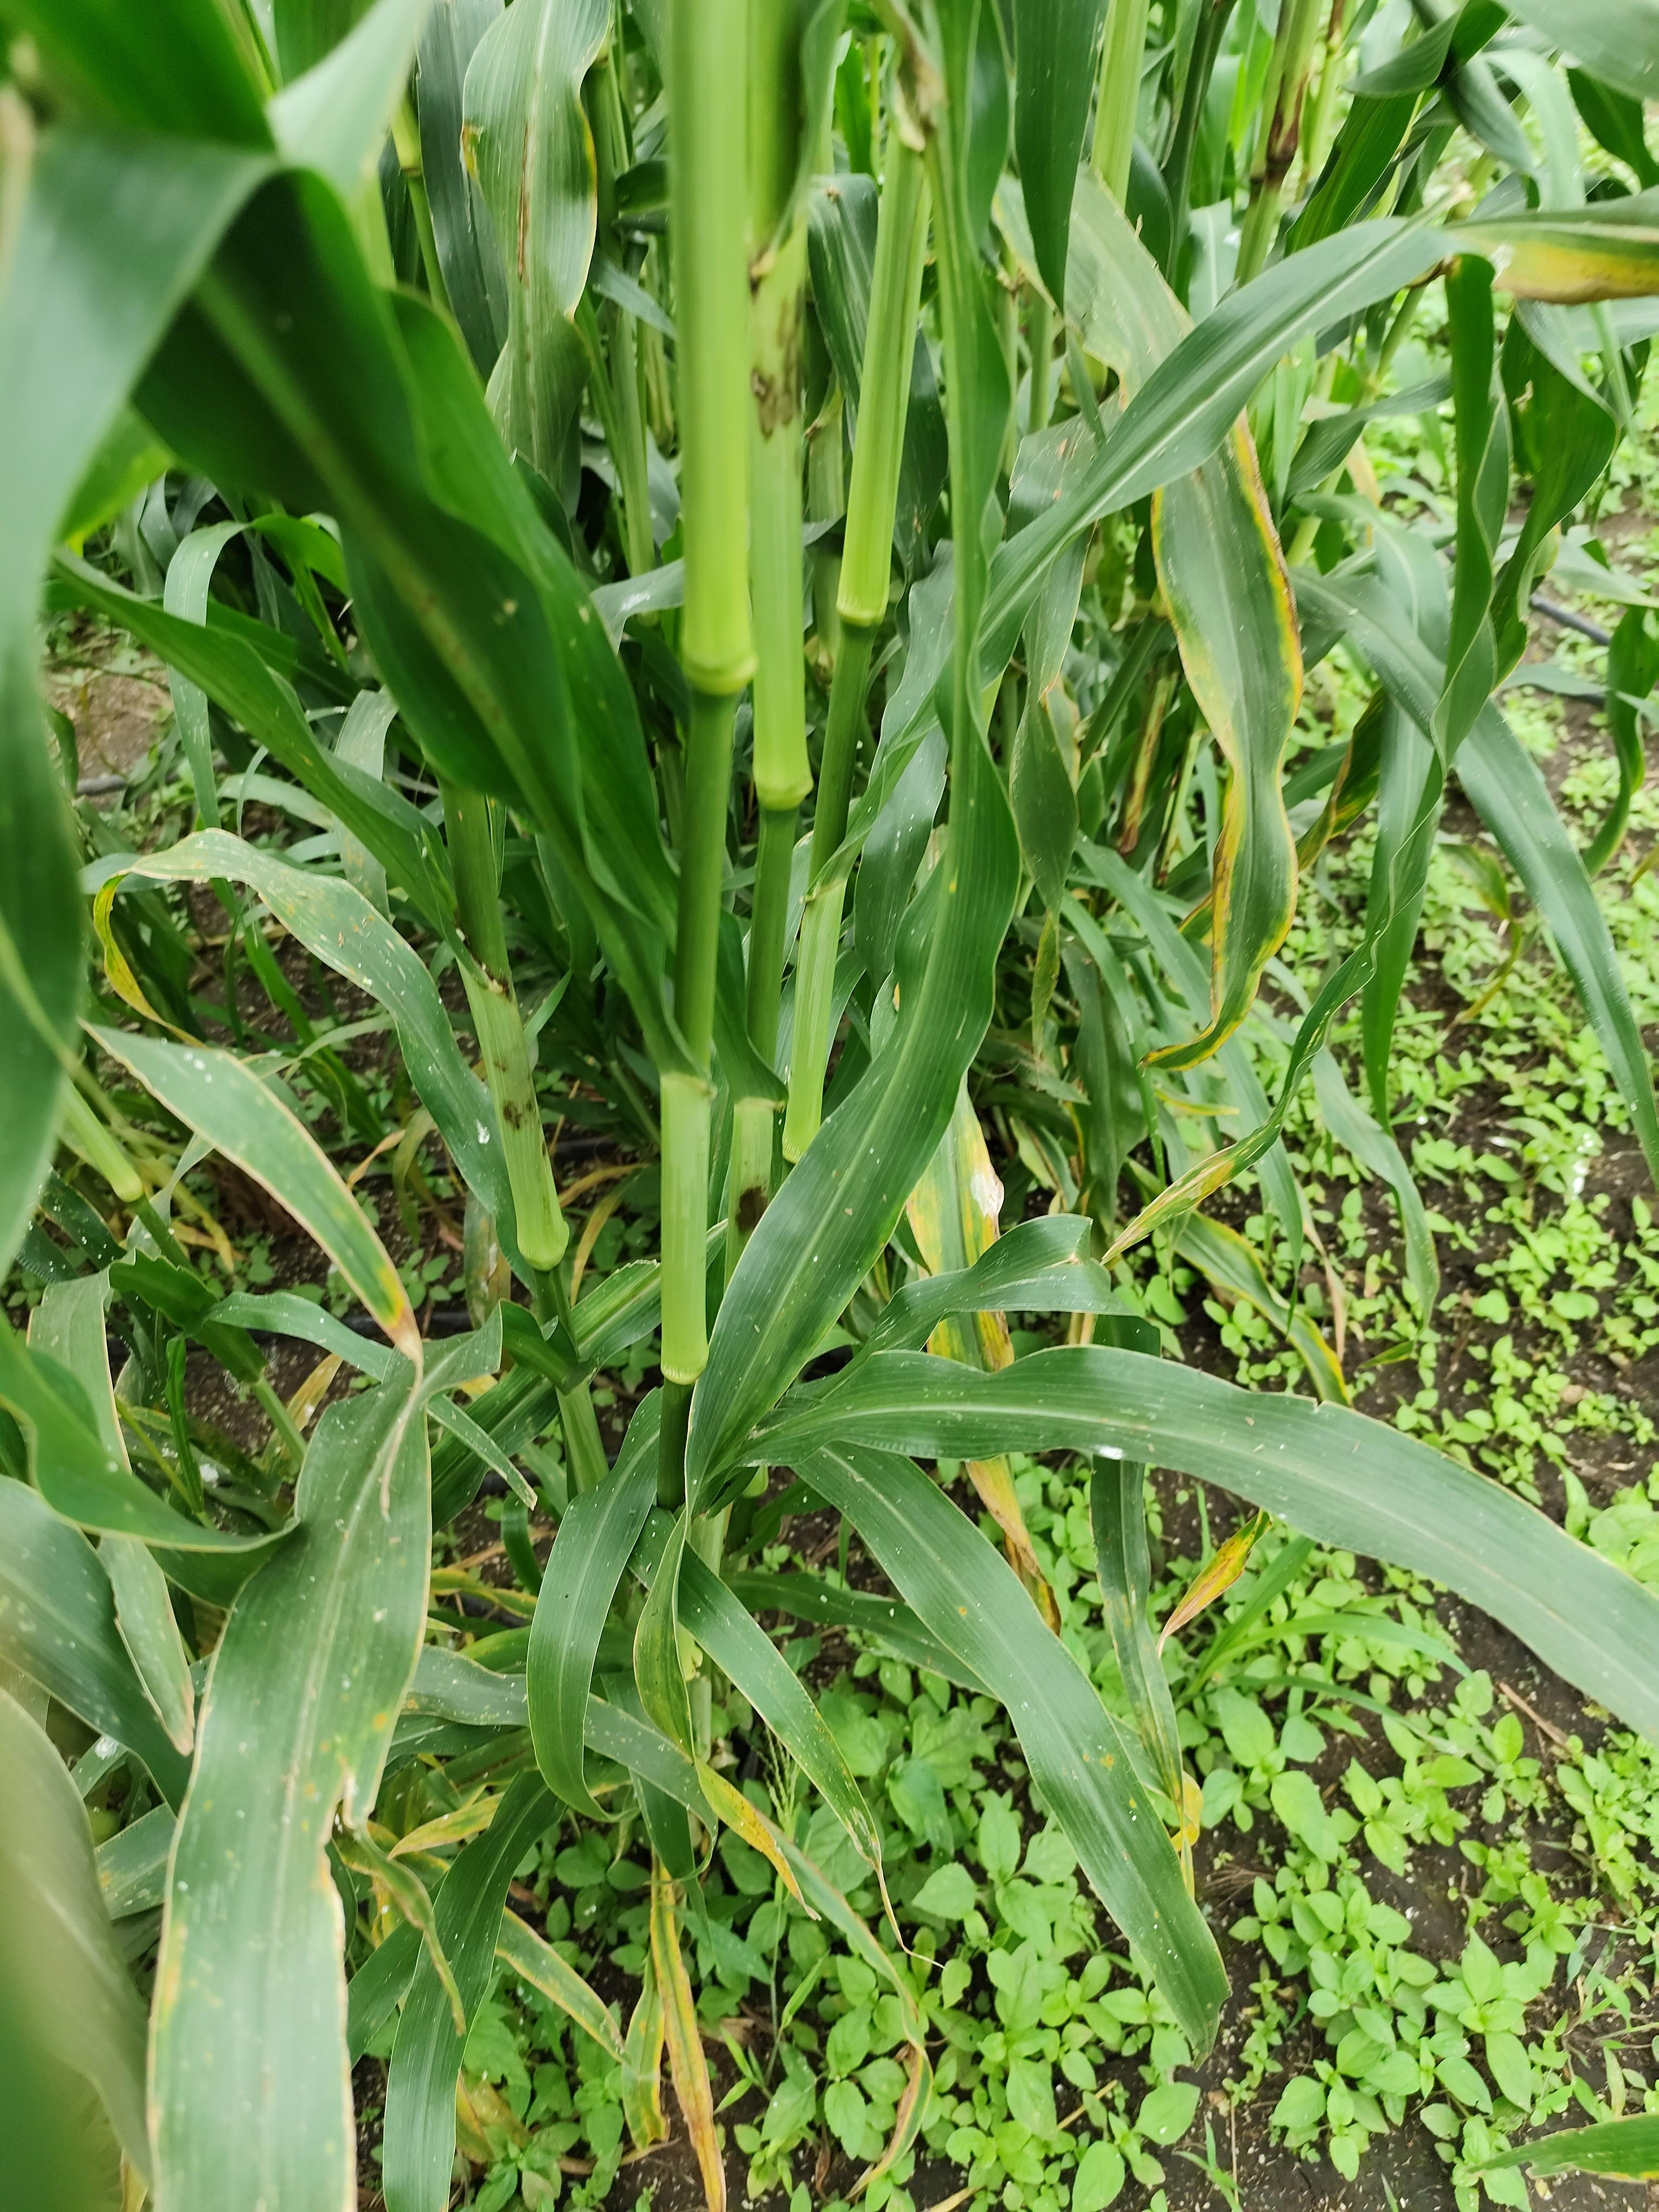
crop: pearl millet
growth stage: heading tuber
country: Tanzania
